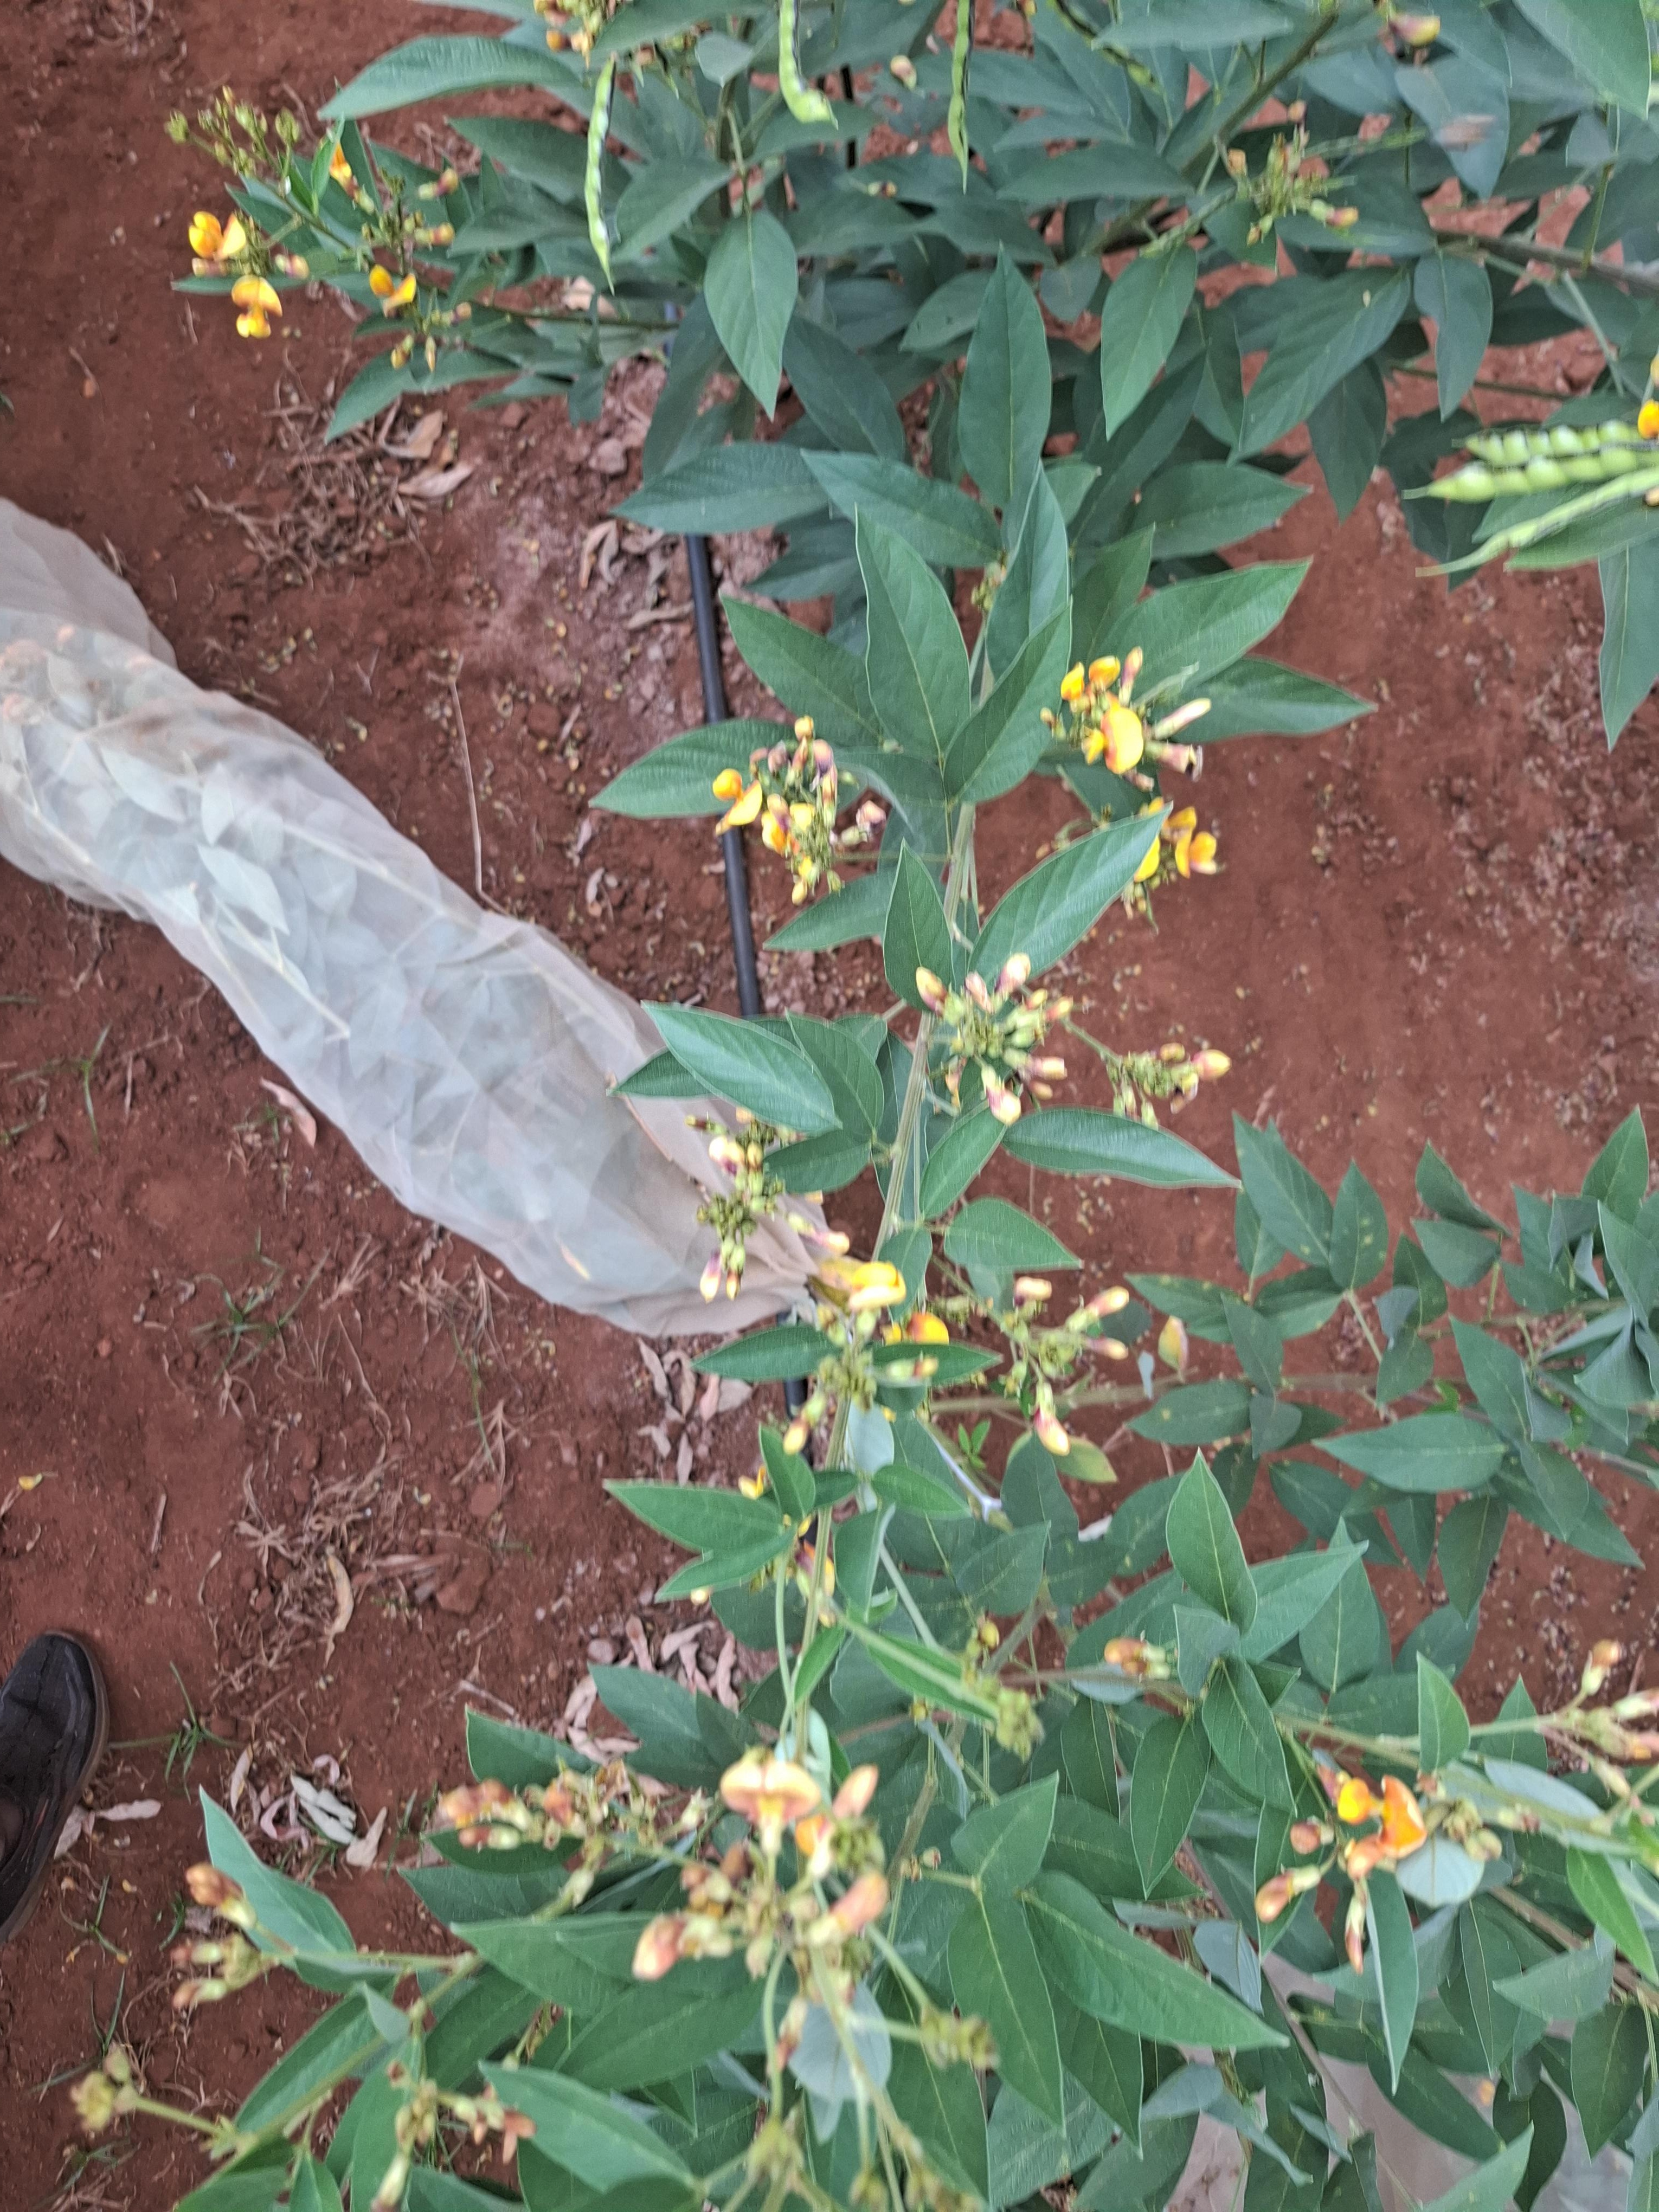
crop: pigeonpea
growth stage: development pod
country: Kenya
